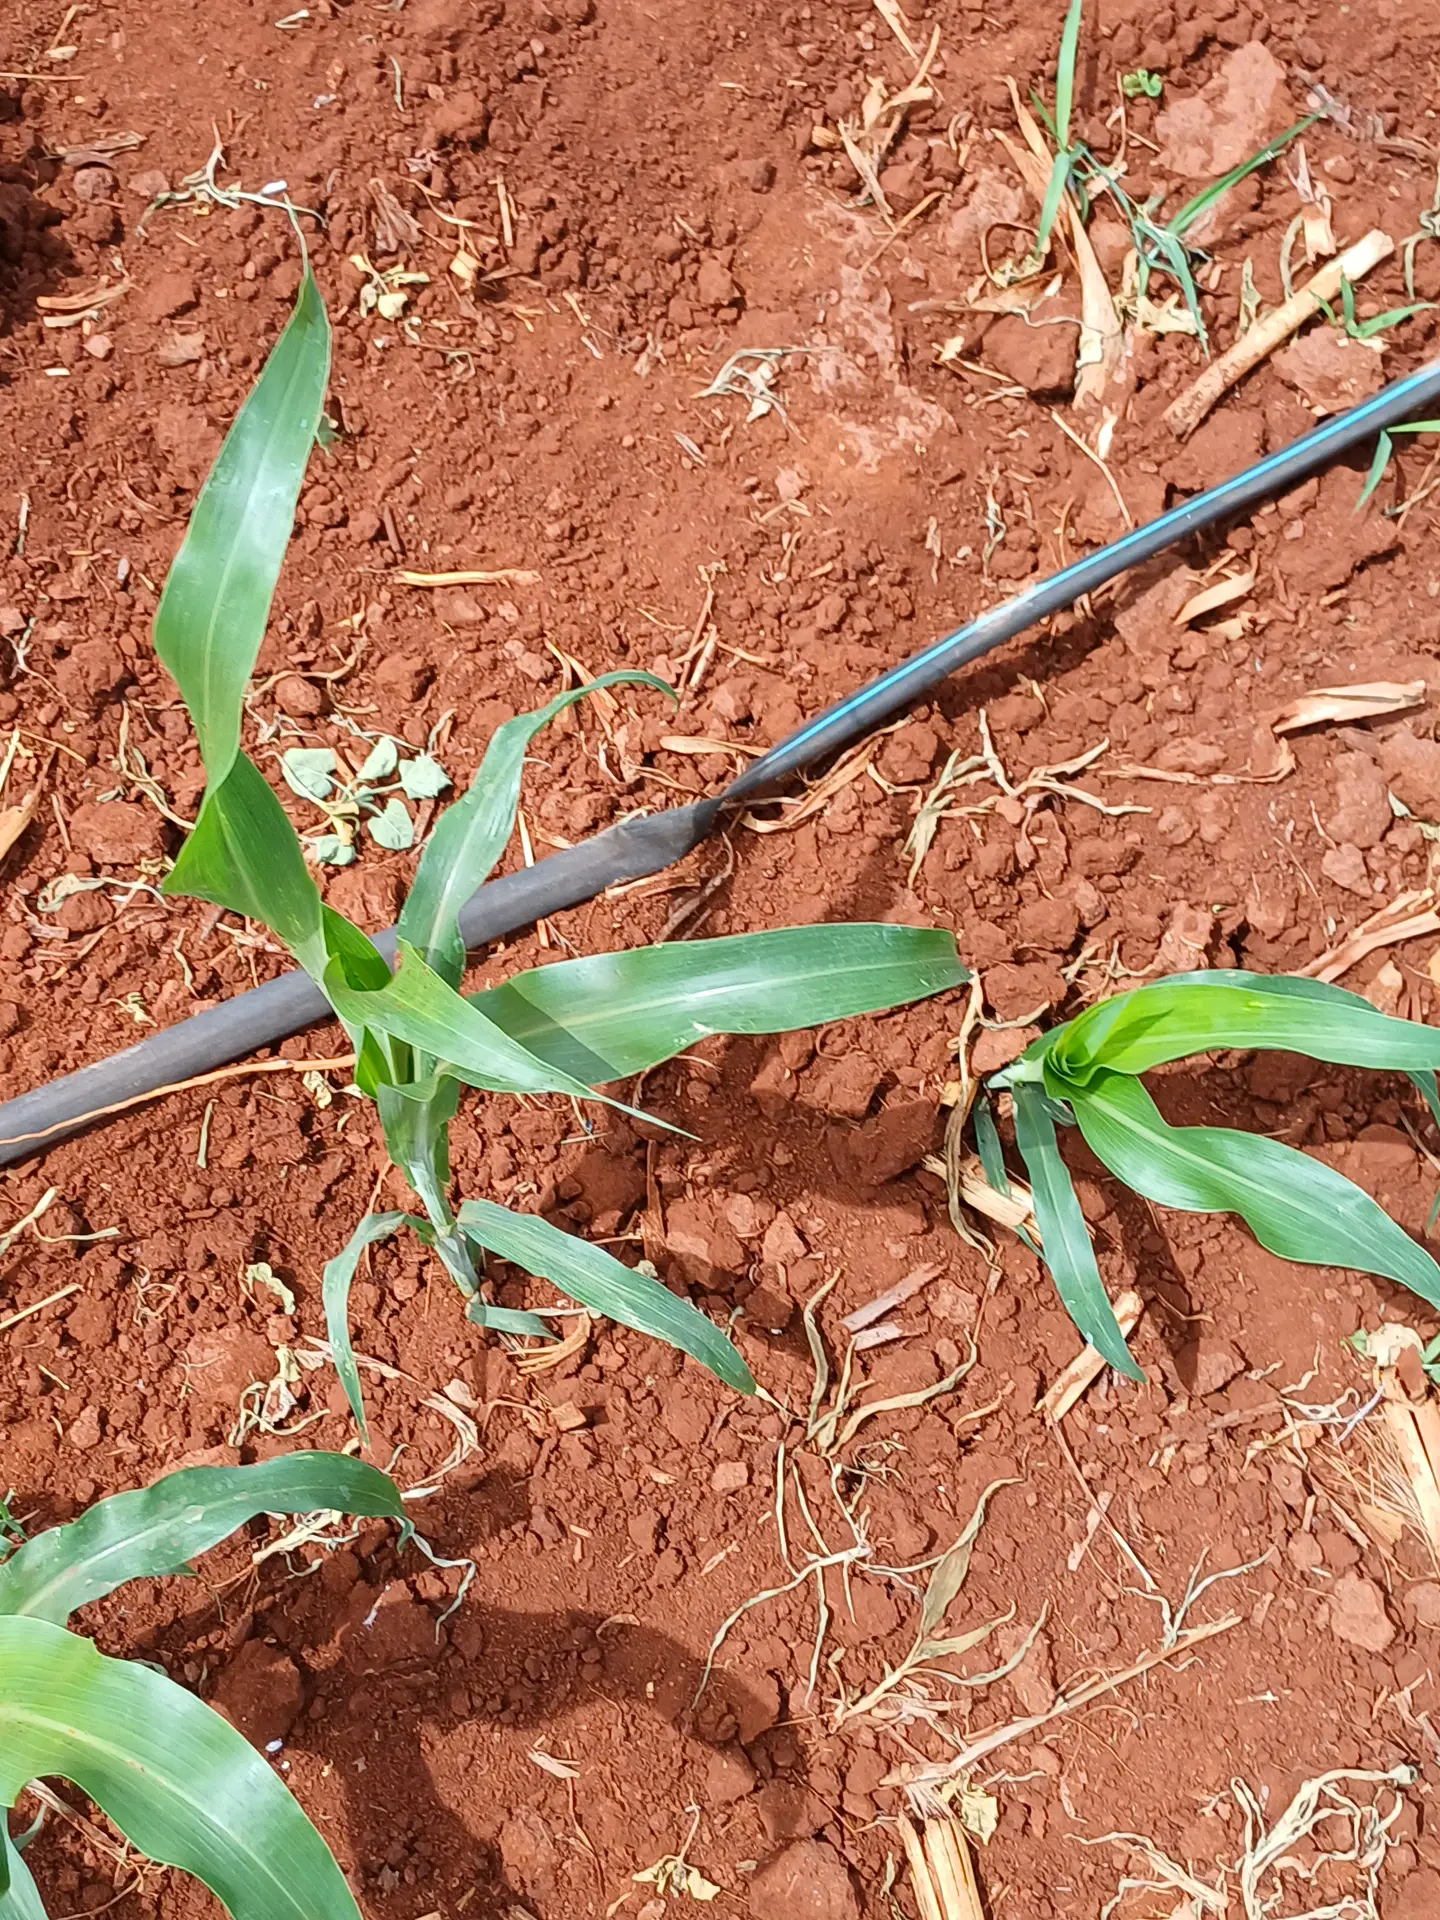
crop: sorghum
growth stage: vegetative
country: Kenya
